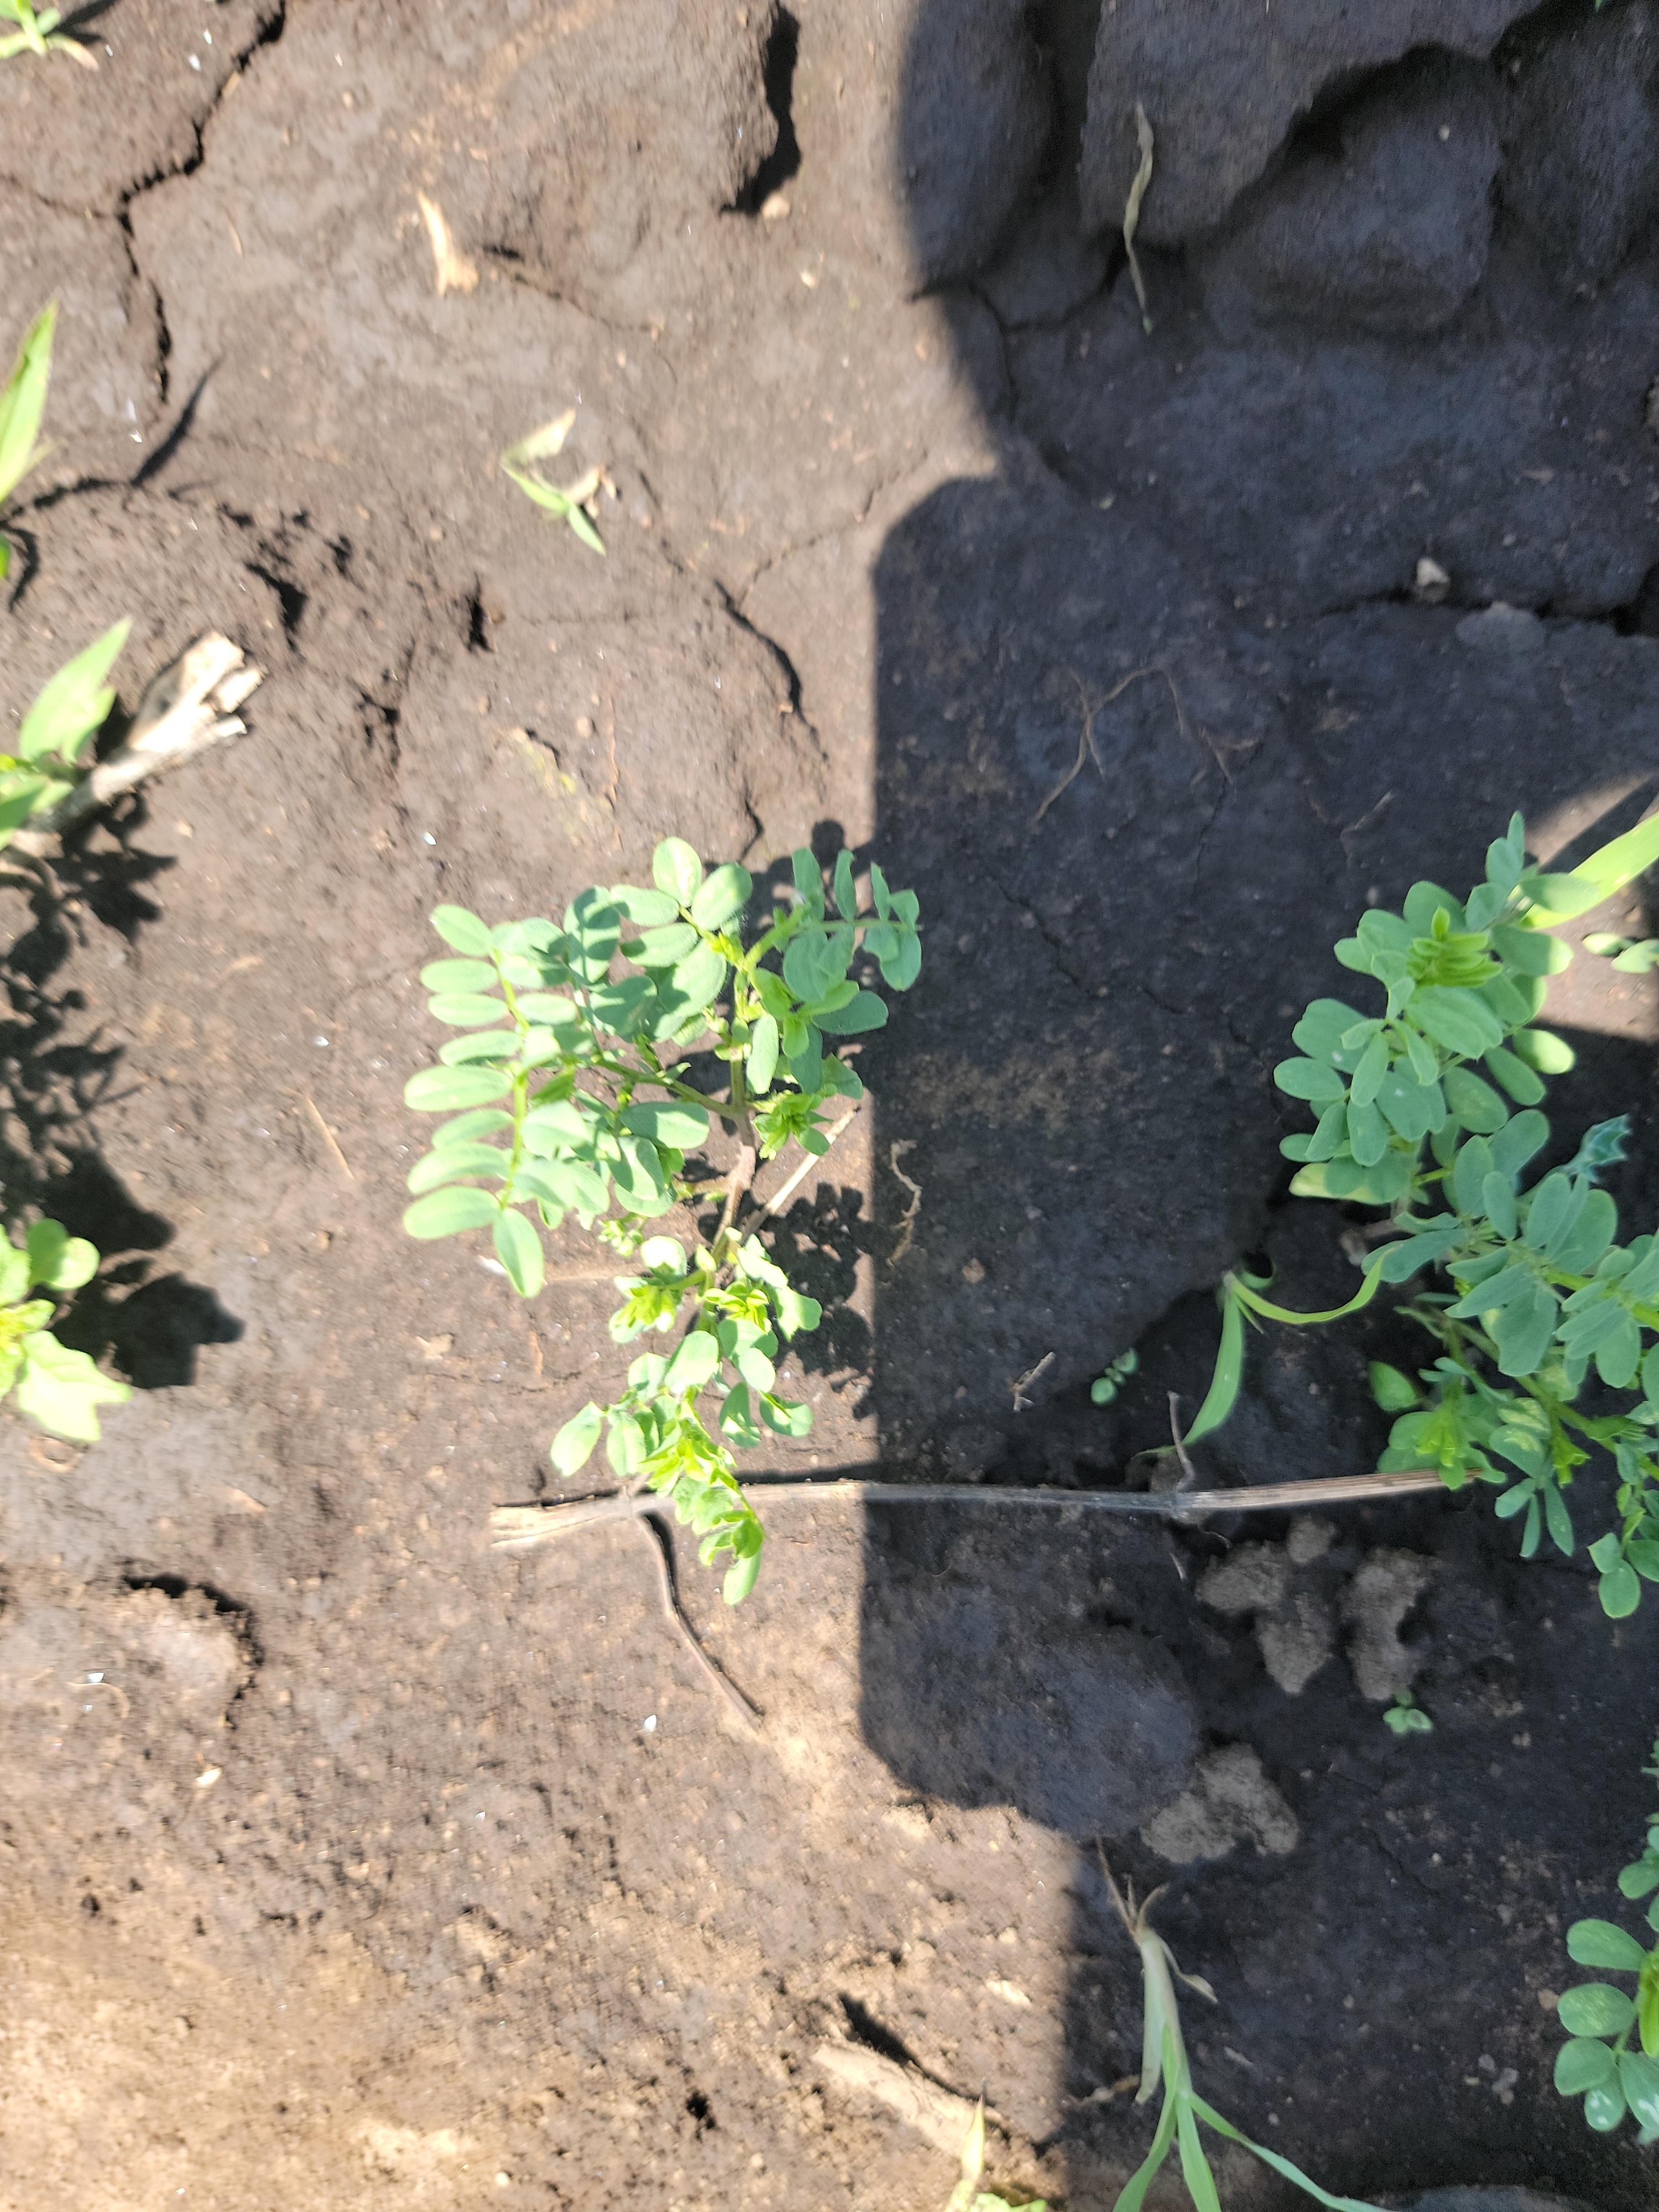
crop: lentil
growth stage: vegetative
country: Tanzania
